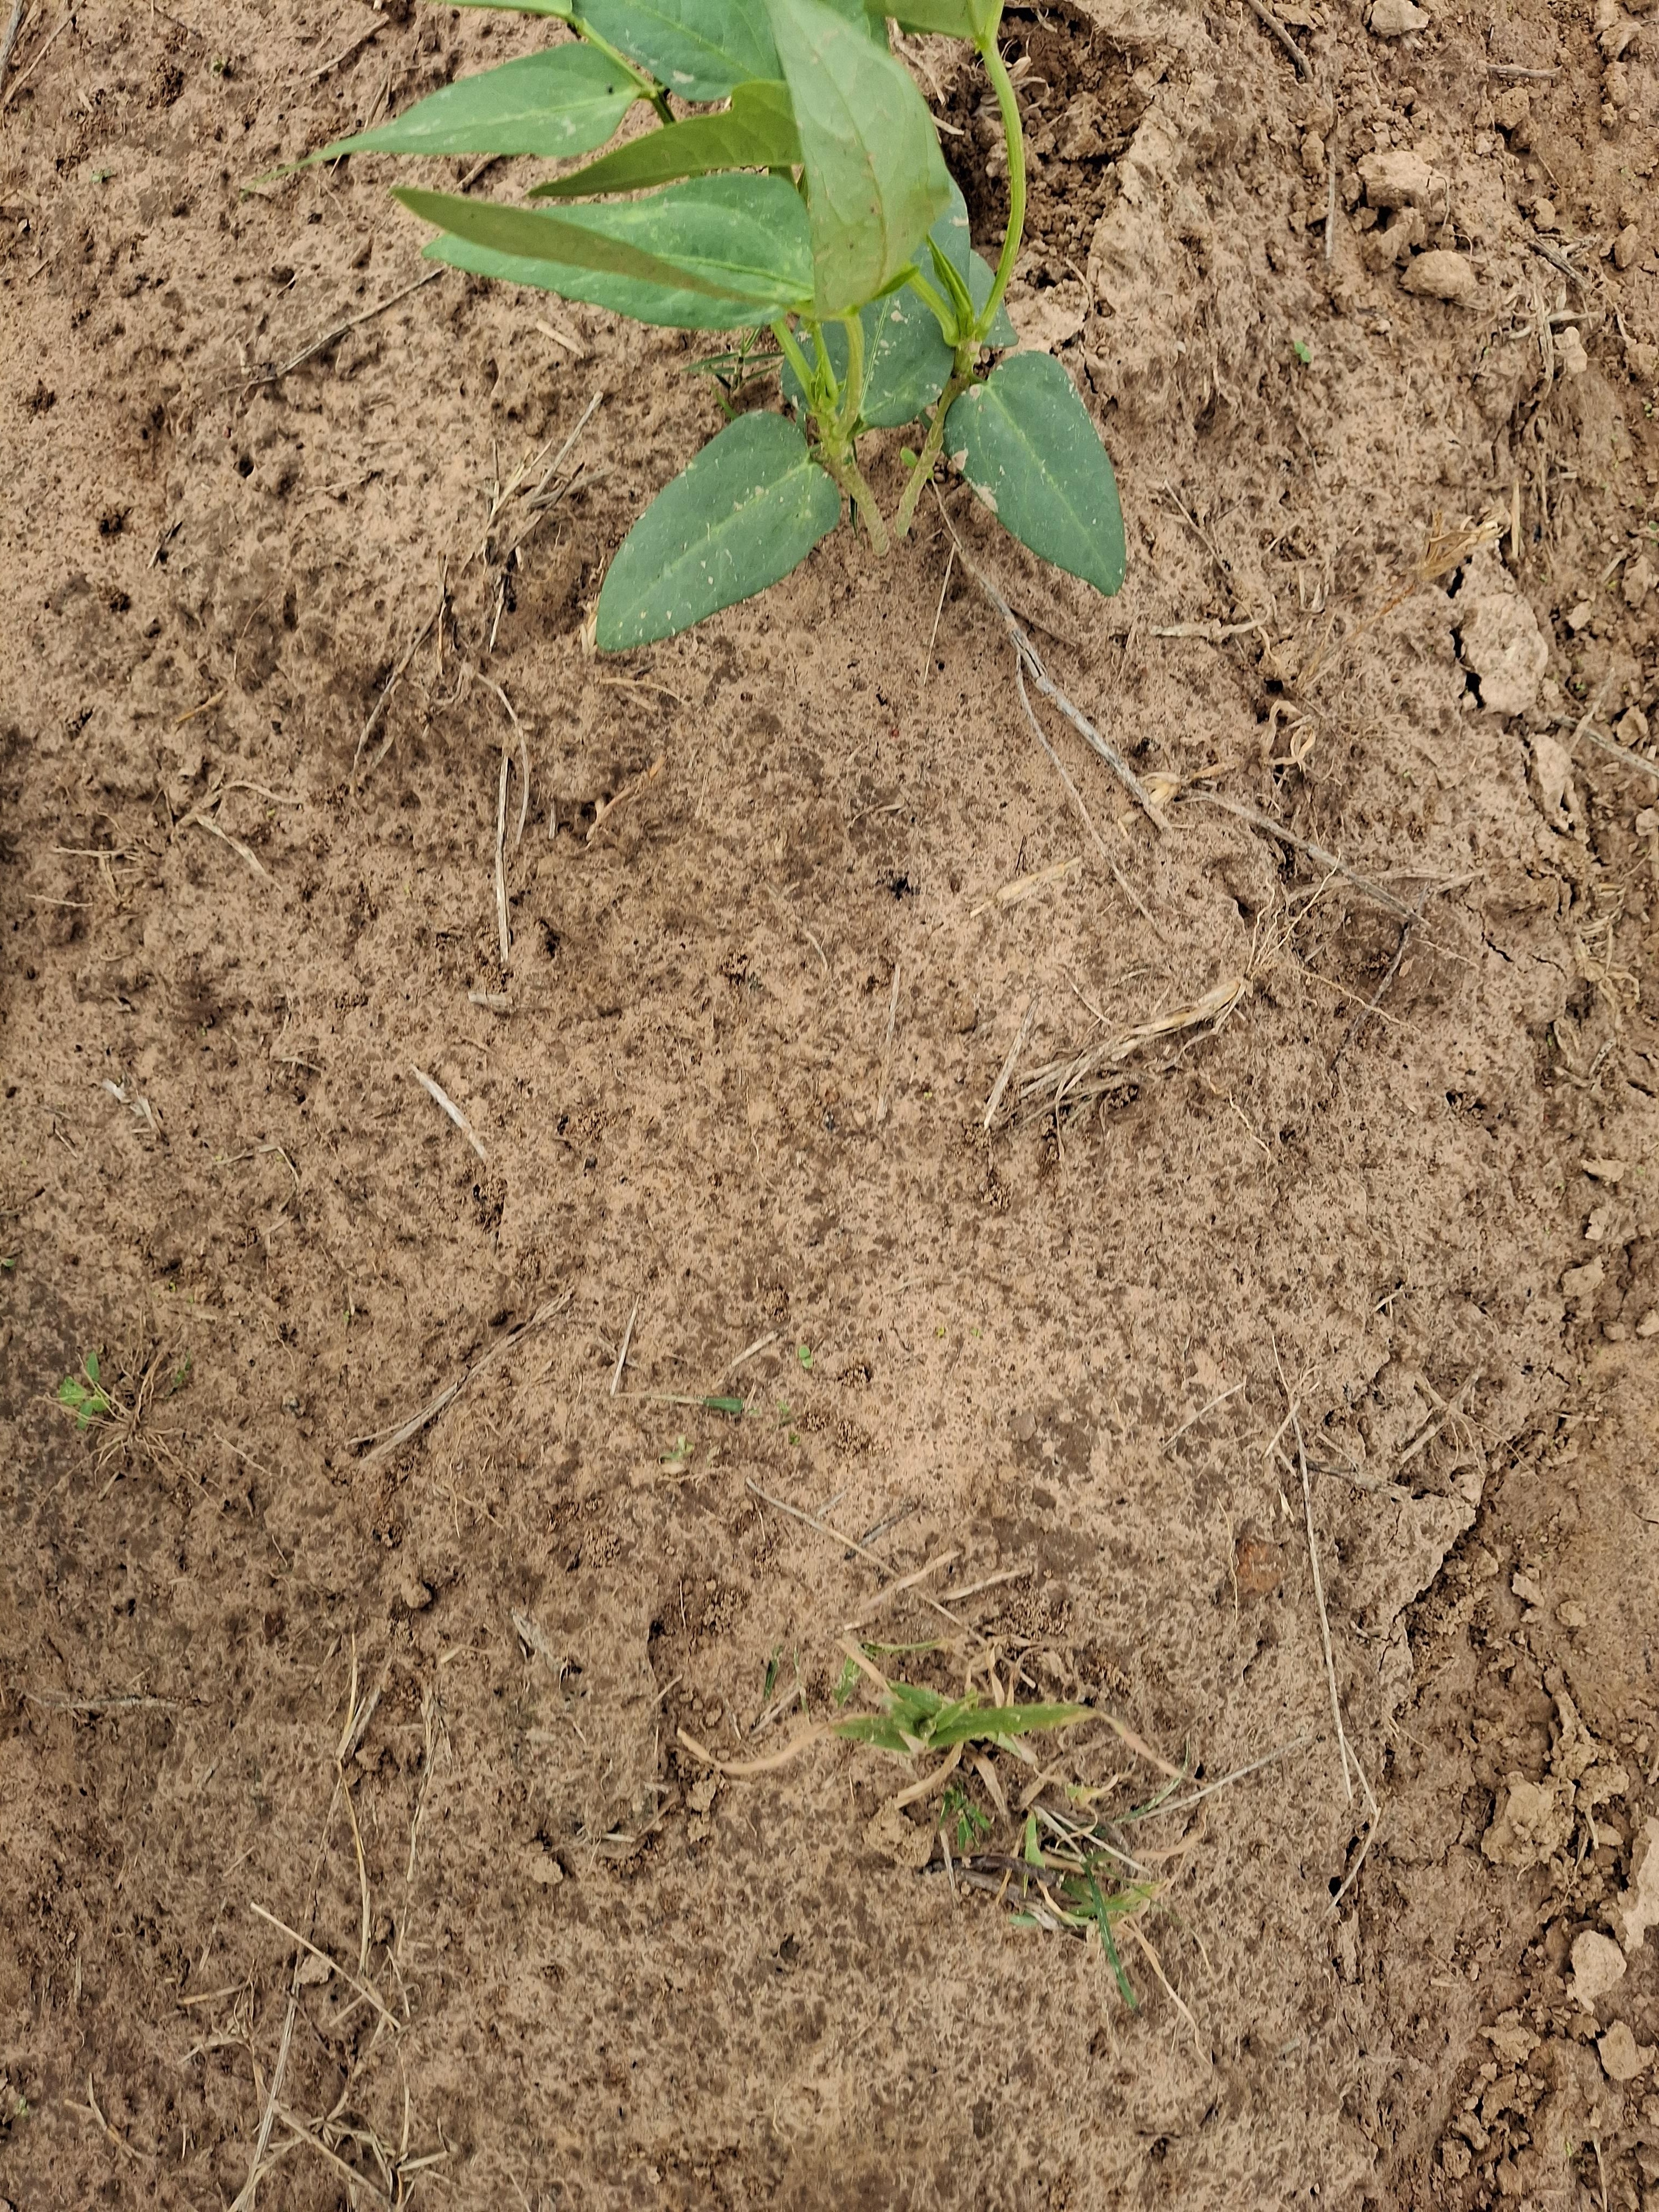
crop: cowpea
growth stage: emergence
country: Nigeria
